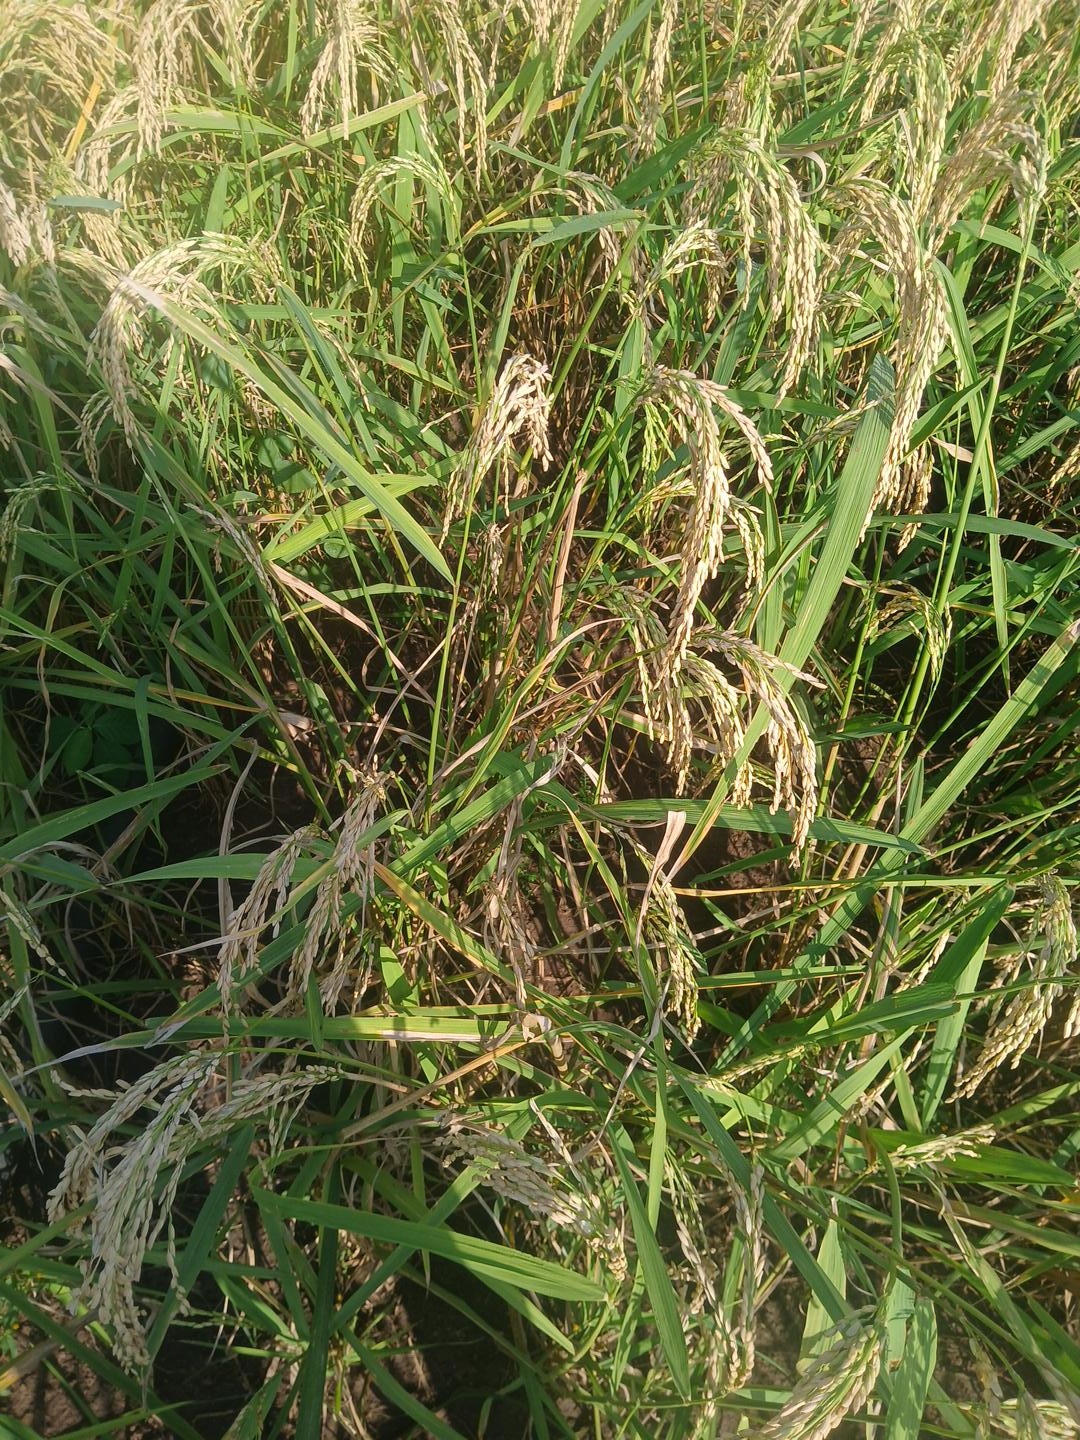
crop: rice
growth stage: ripening
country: Côte d'Ivoire
